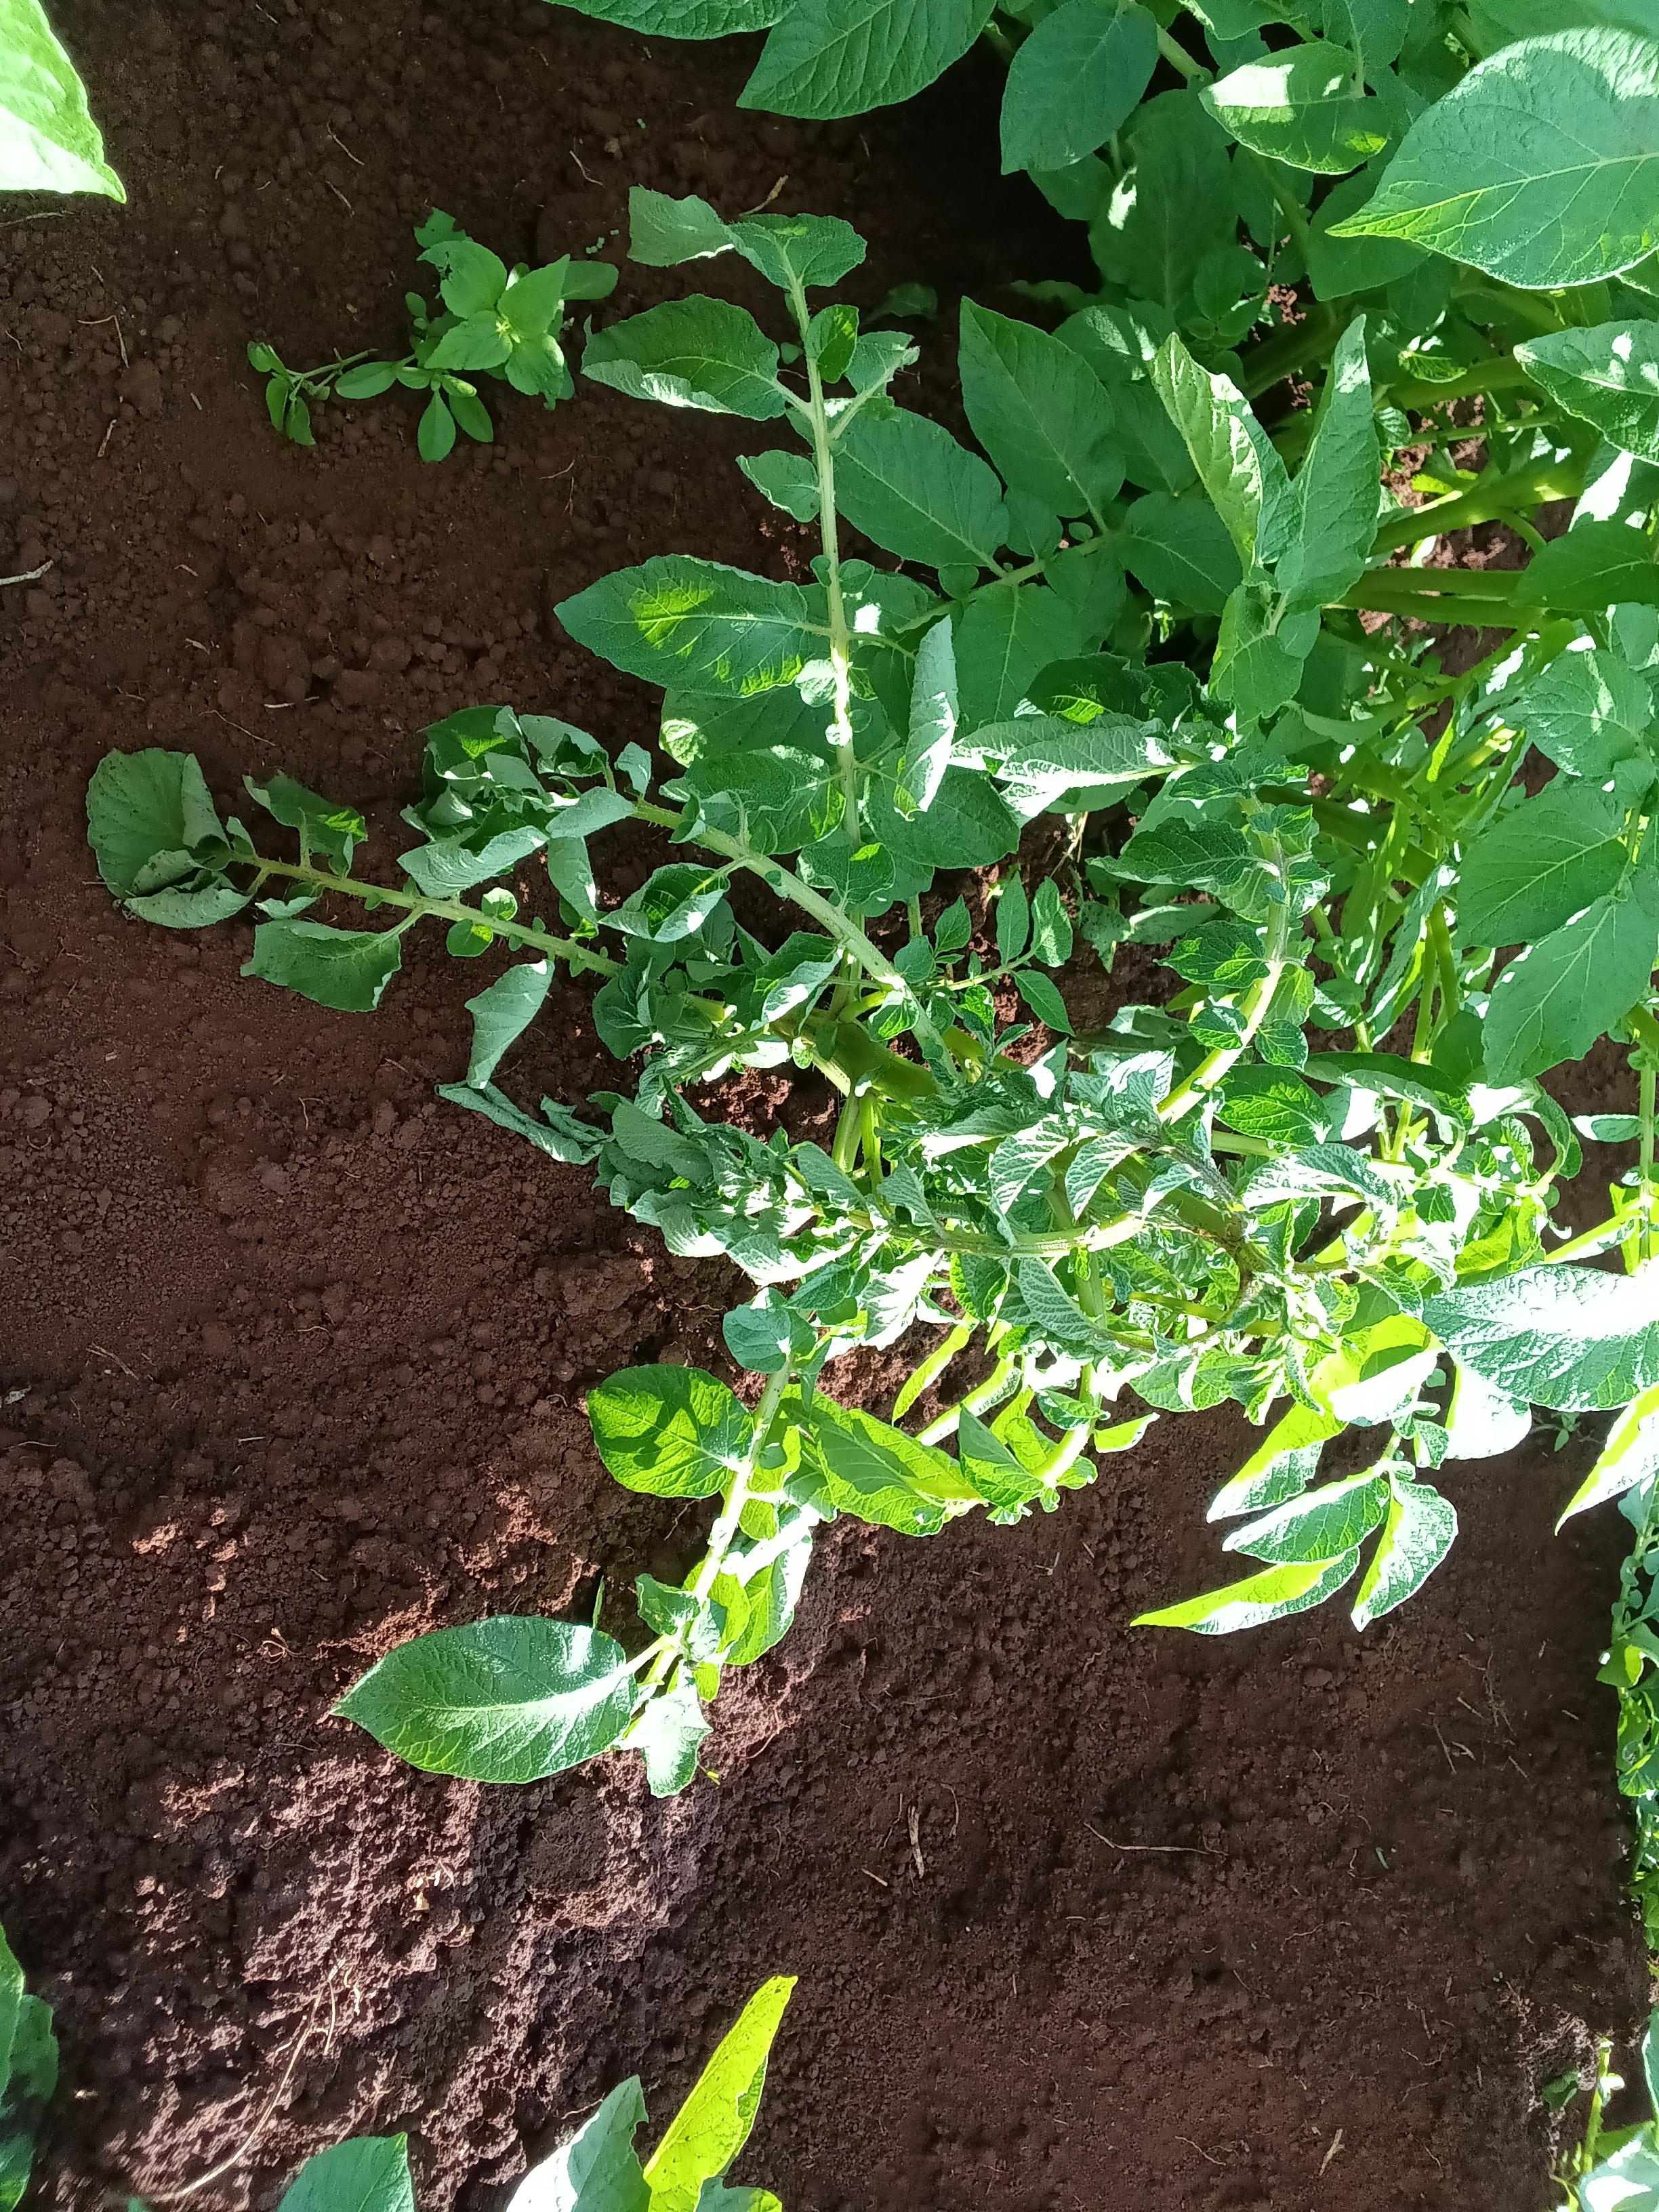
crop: potato
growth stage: vegetative
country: Kenya
